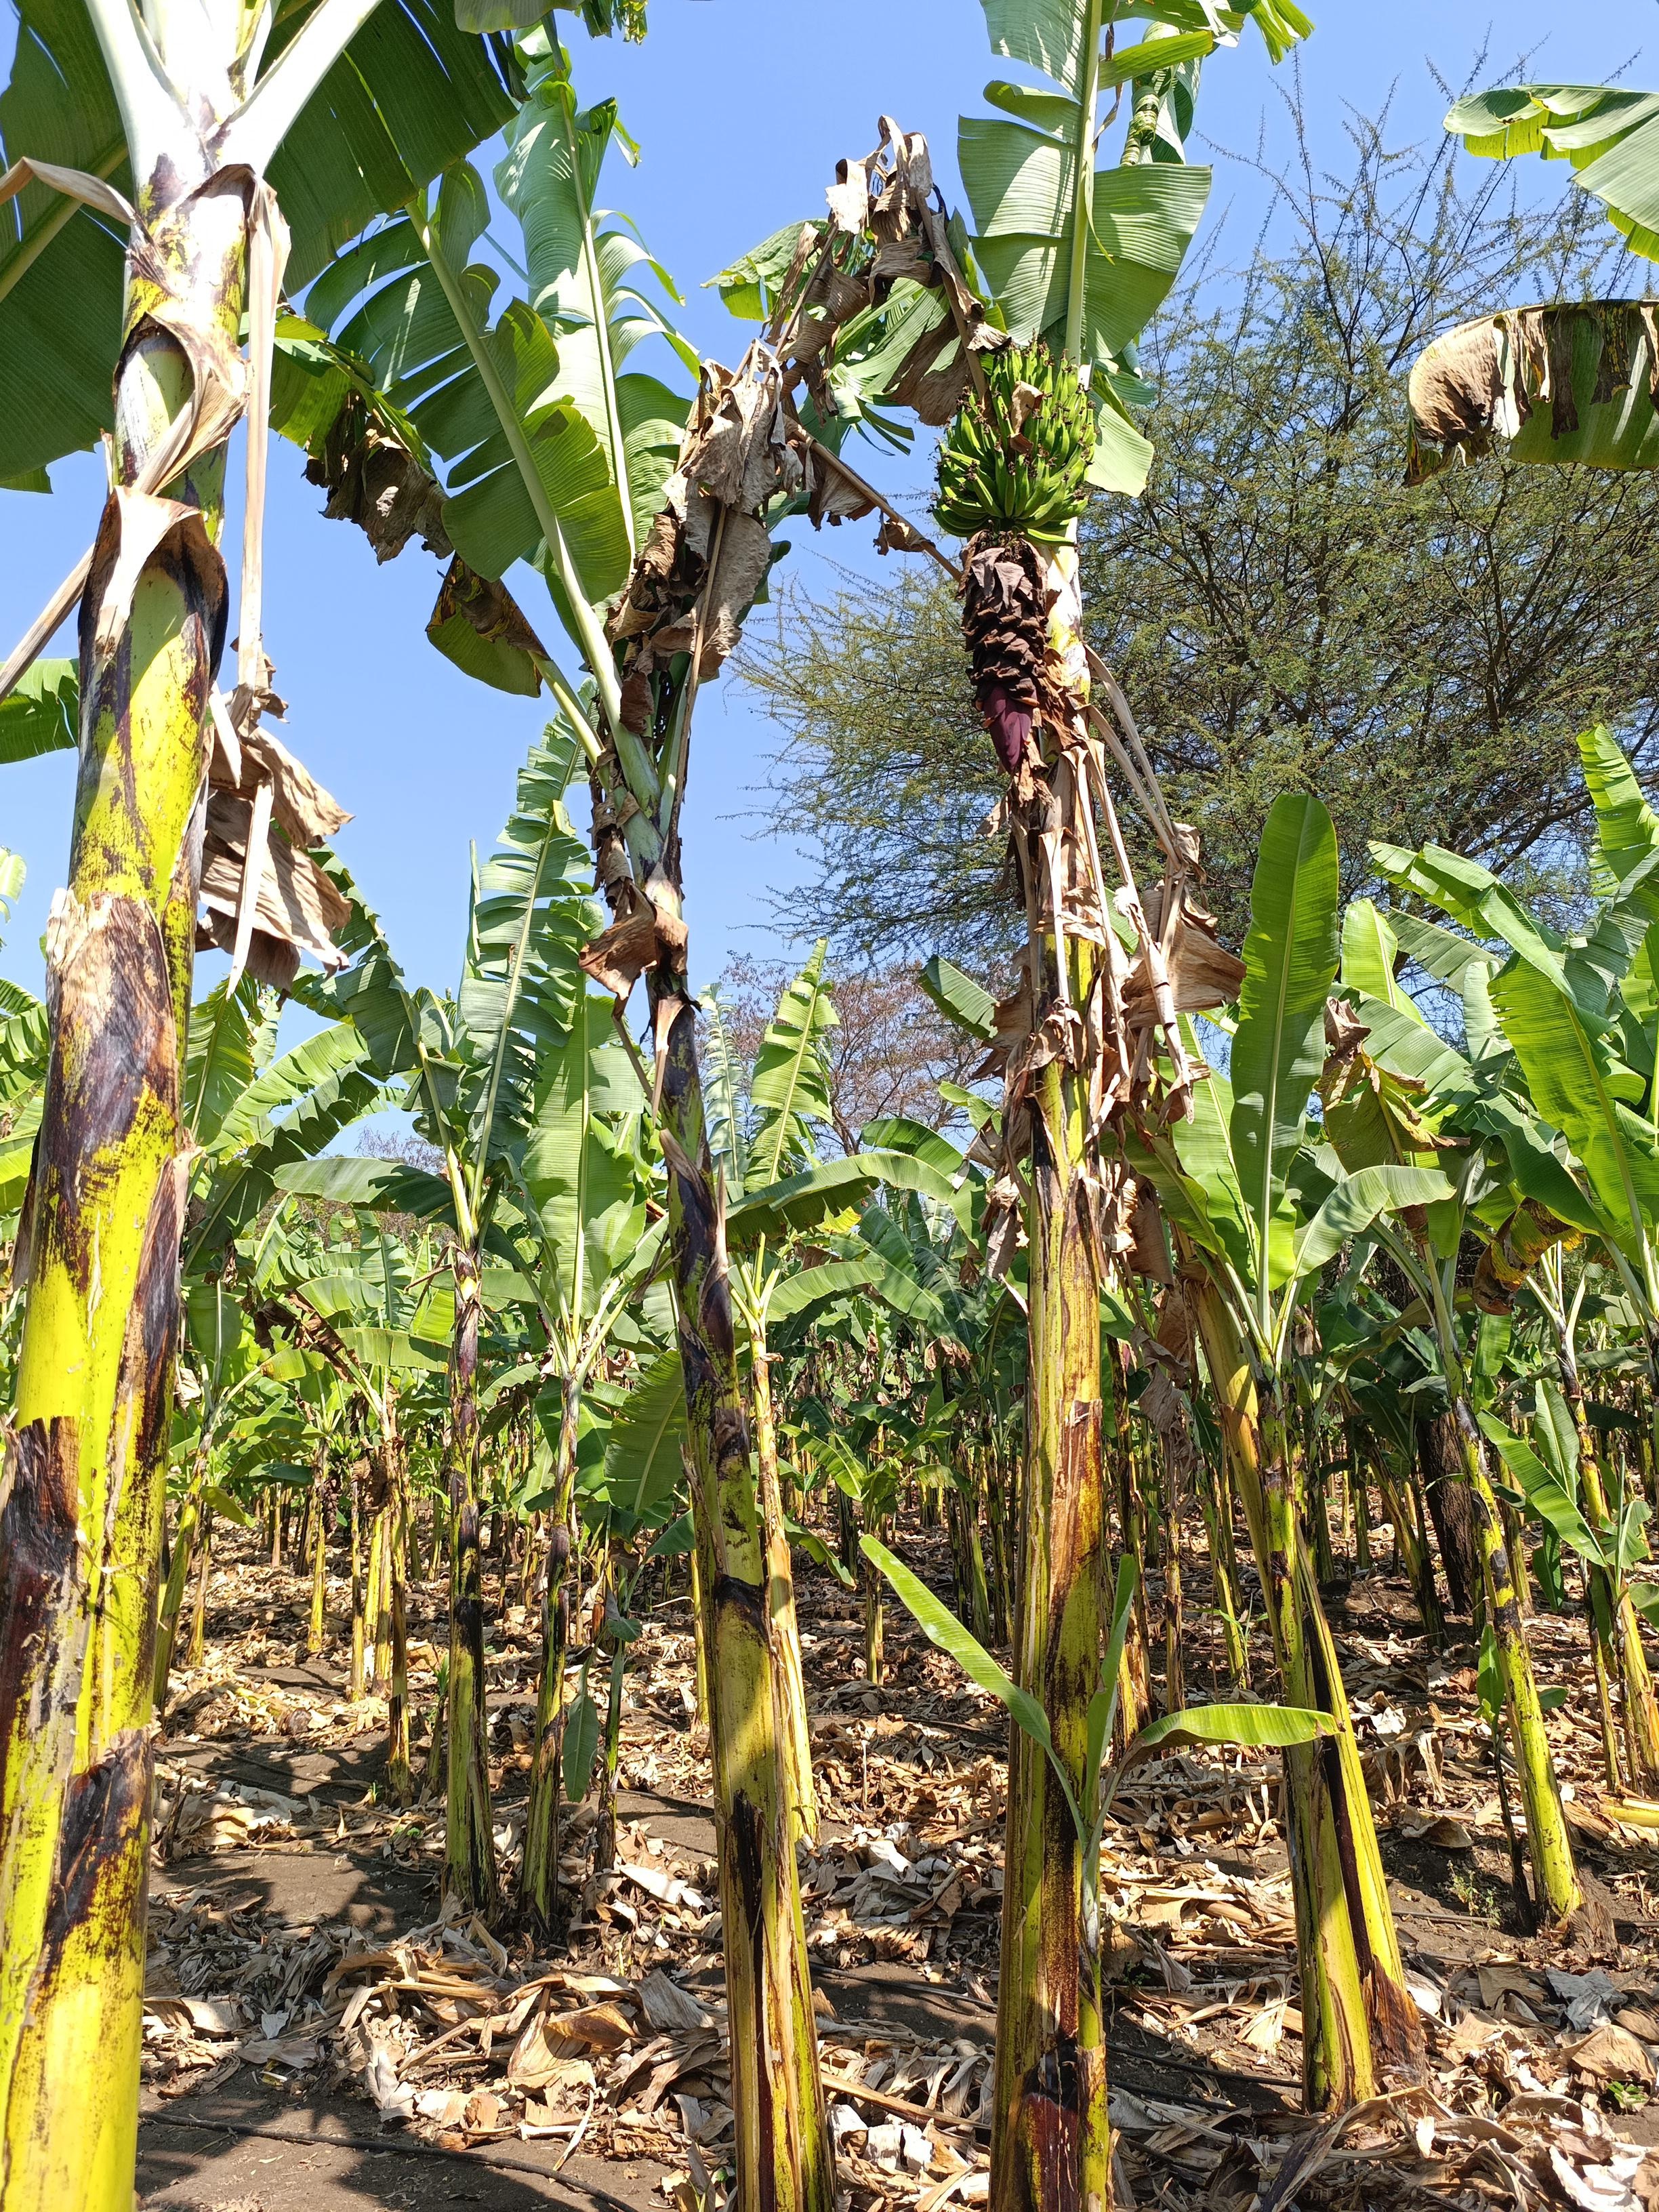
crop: banana
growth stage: development fruit
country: Tanzania
